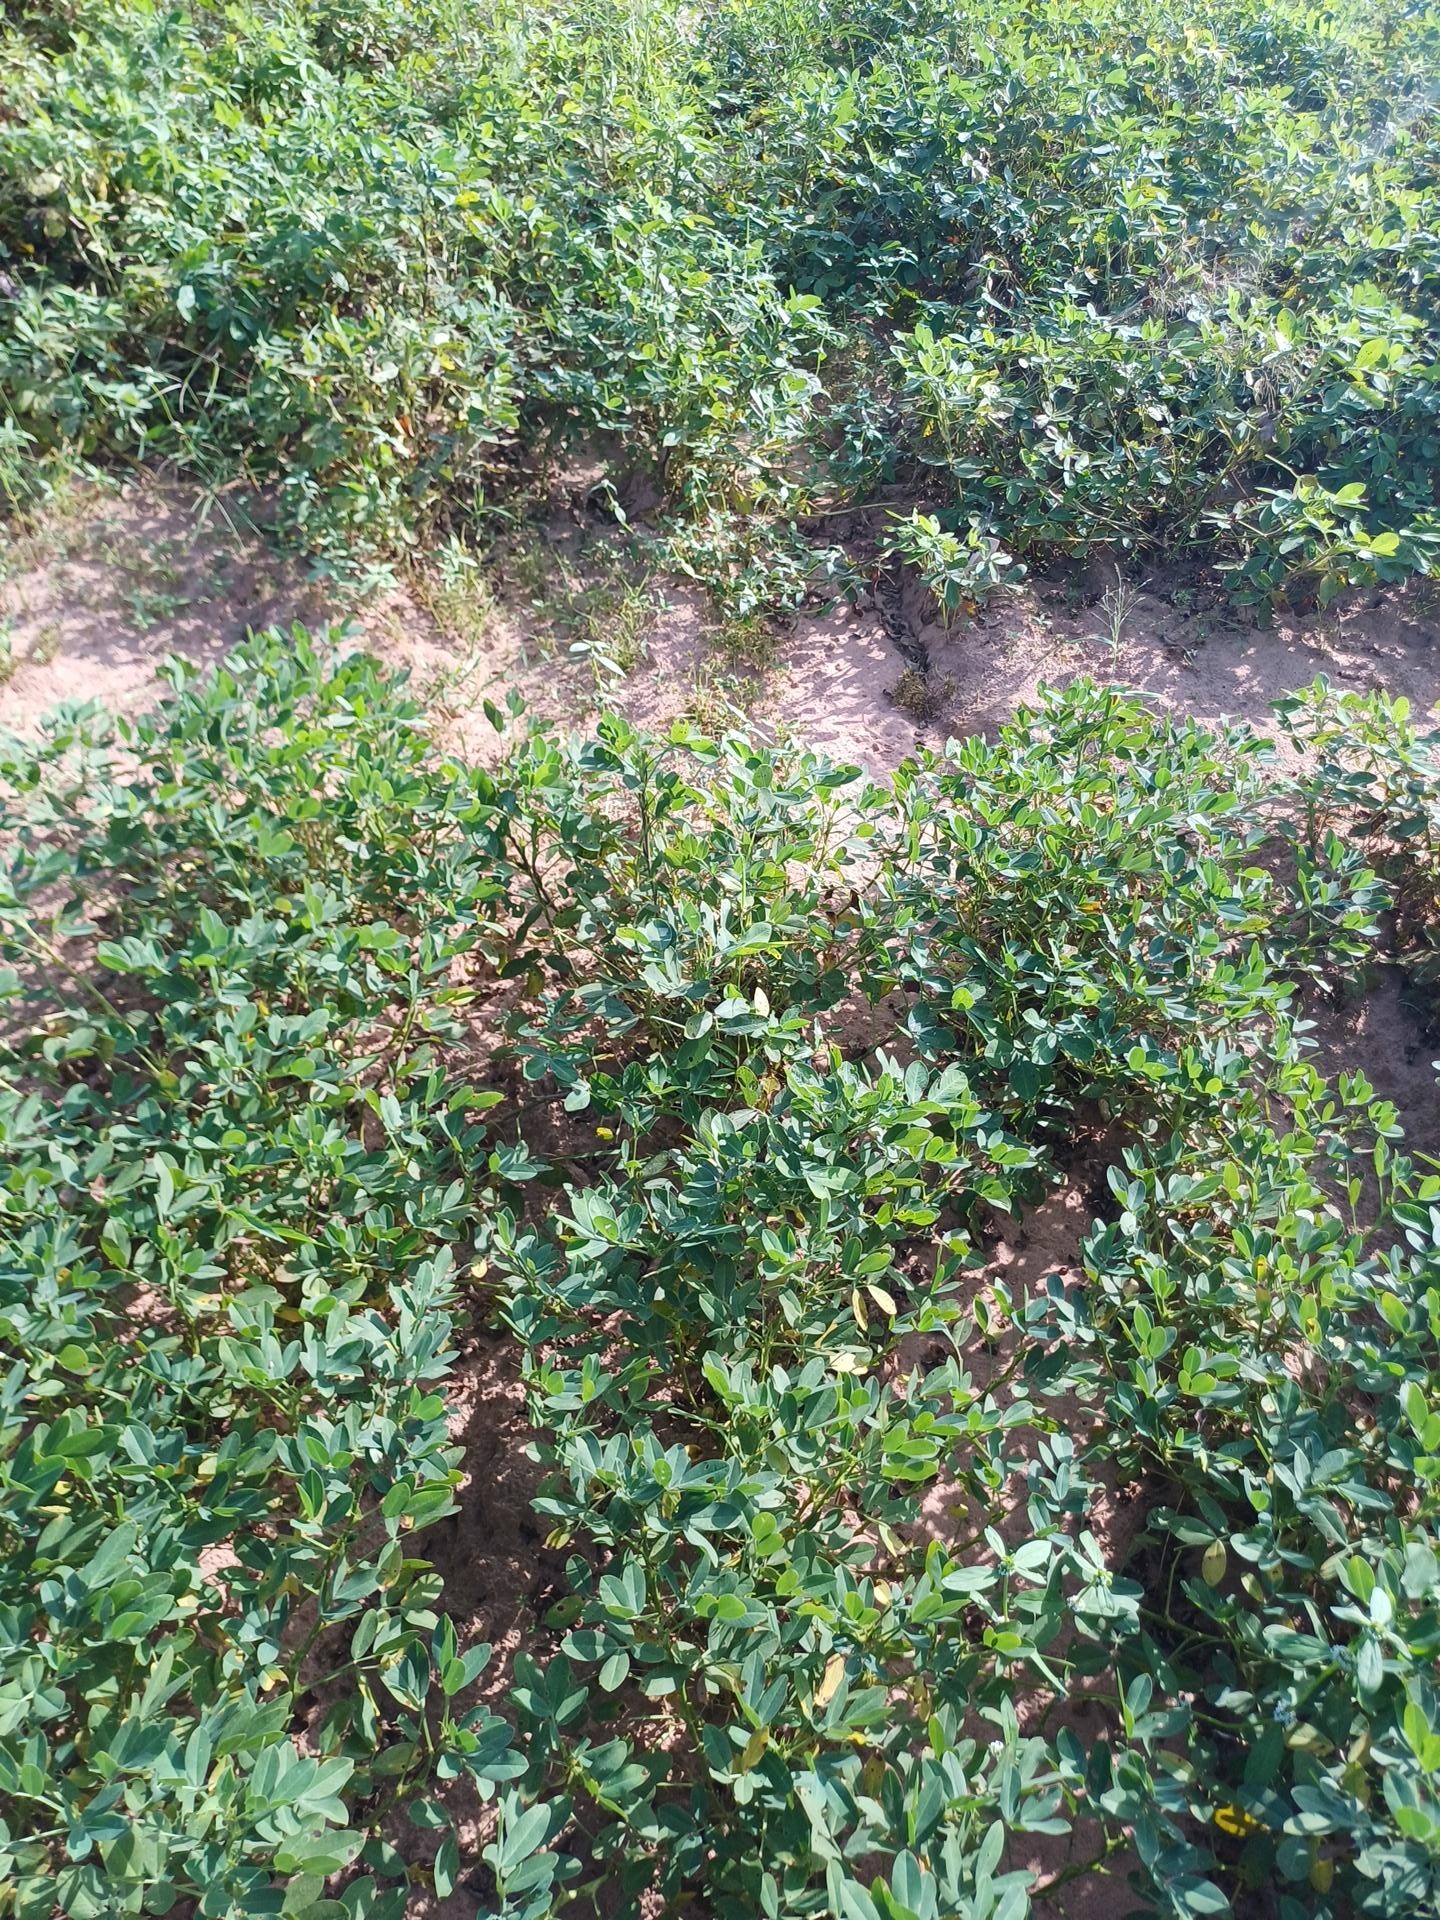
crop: groundnut
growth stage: flowering
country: Senegal
